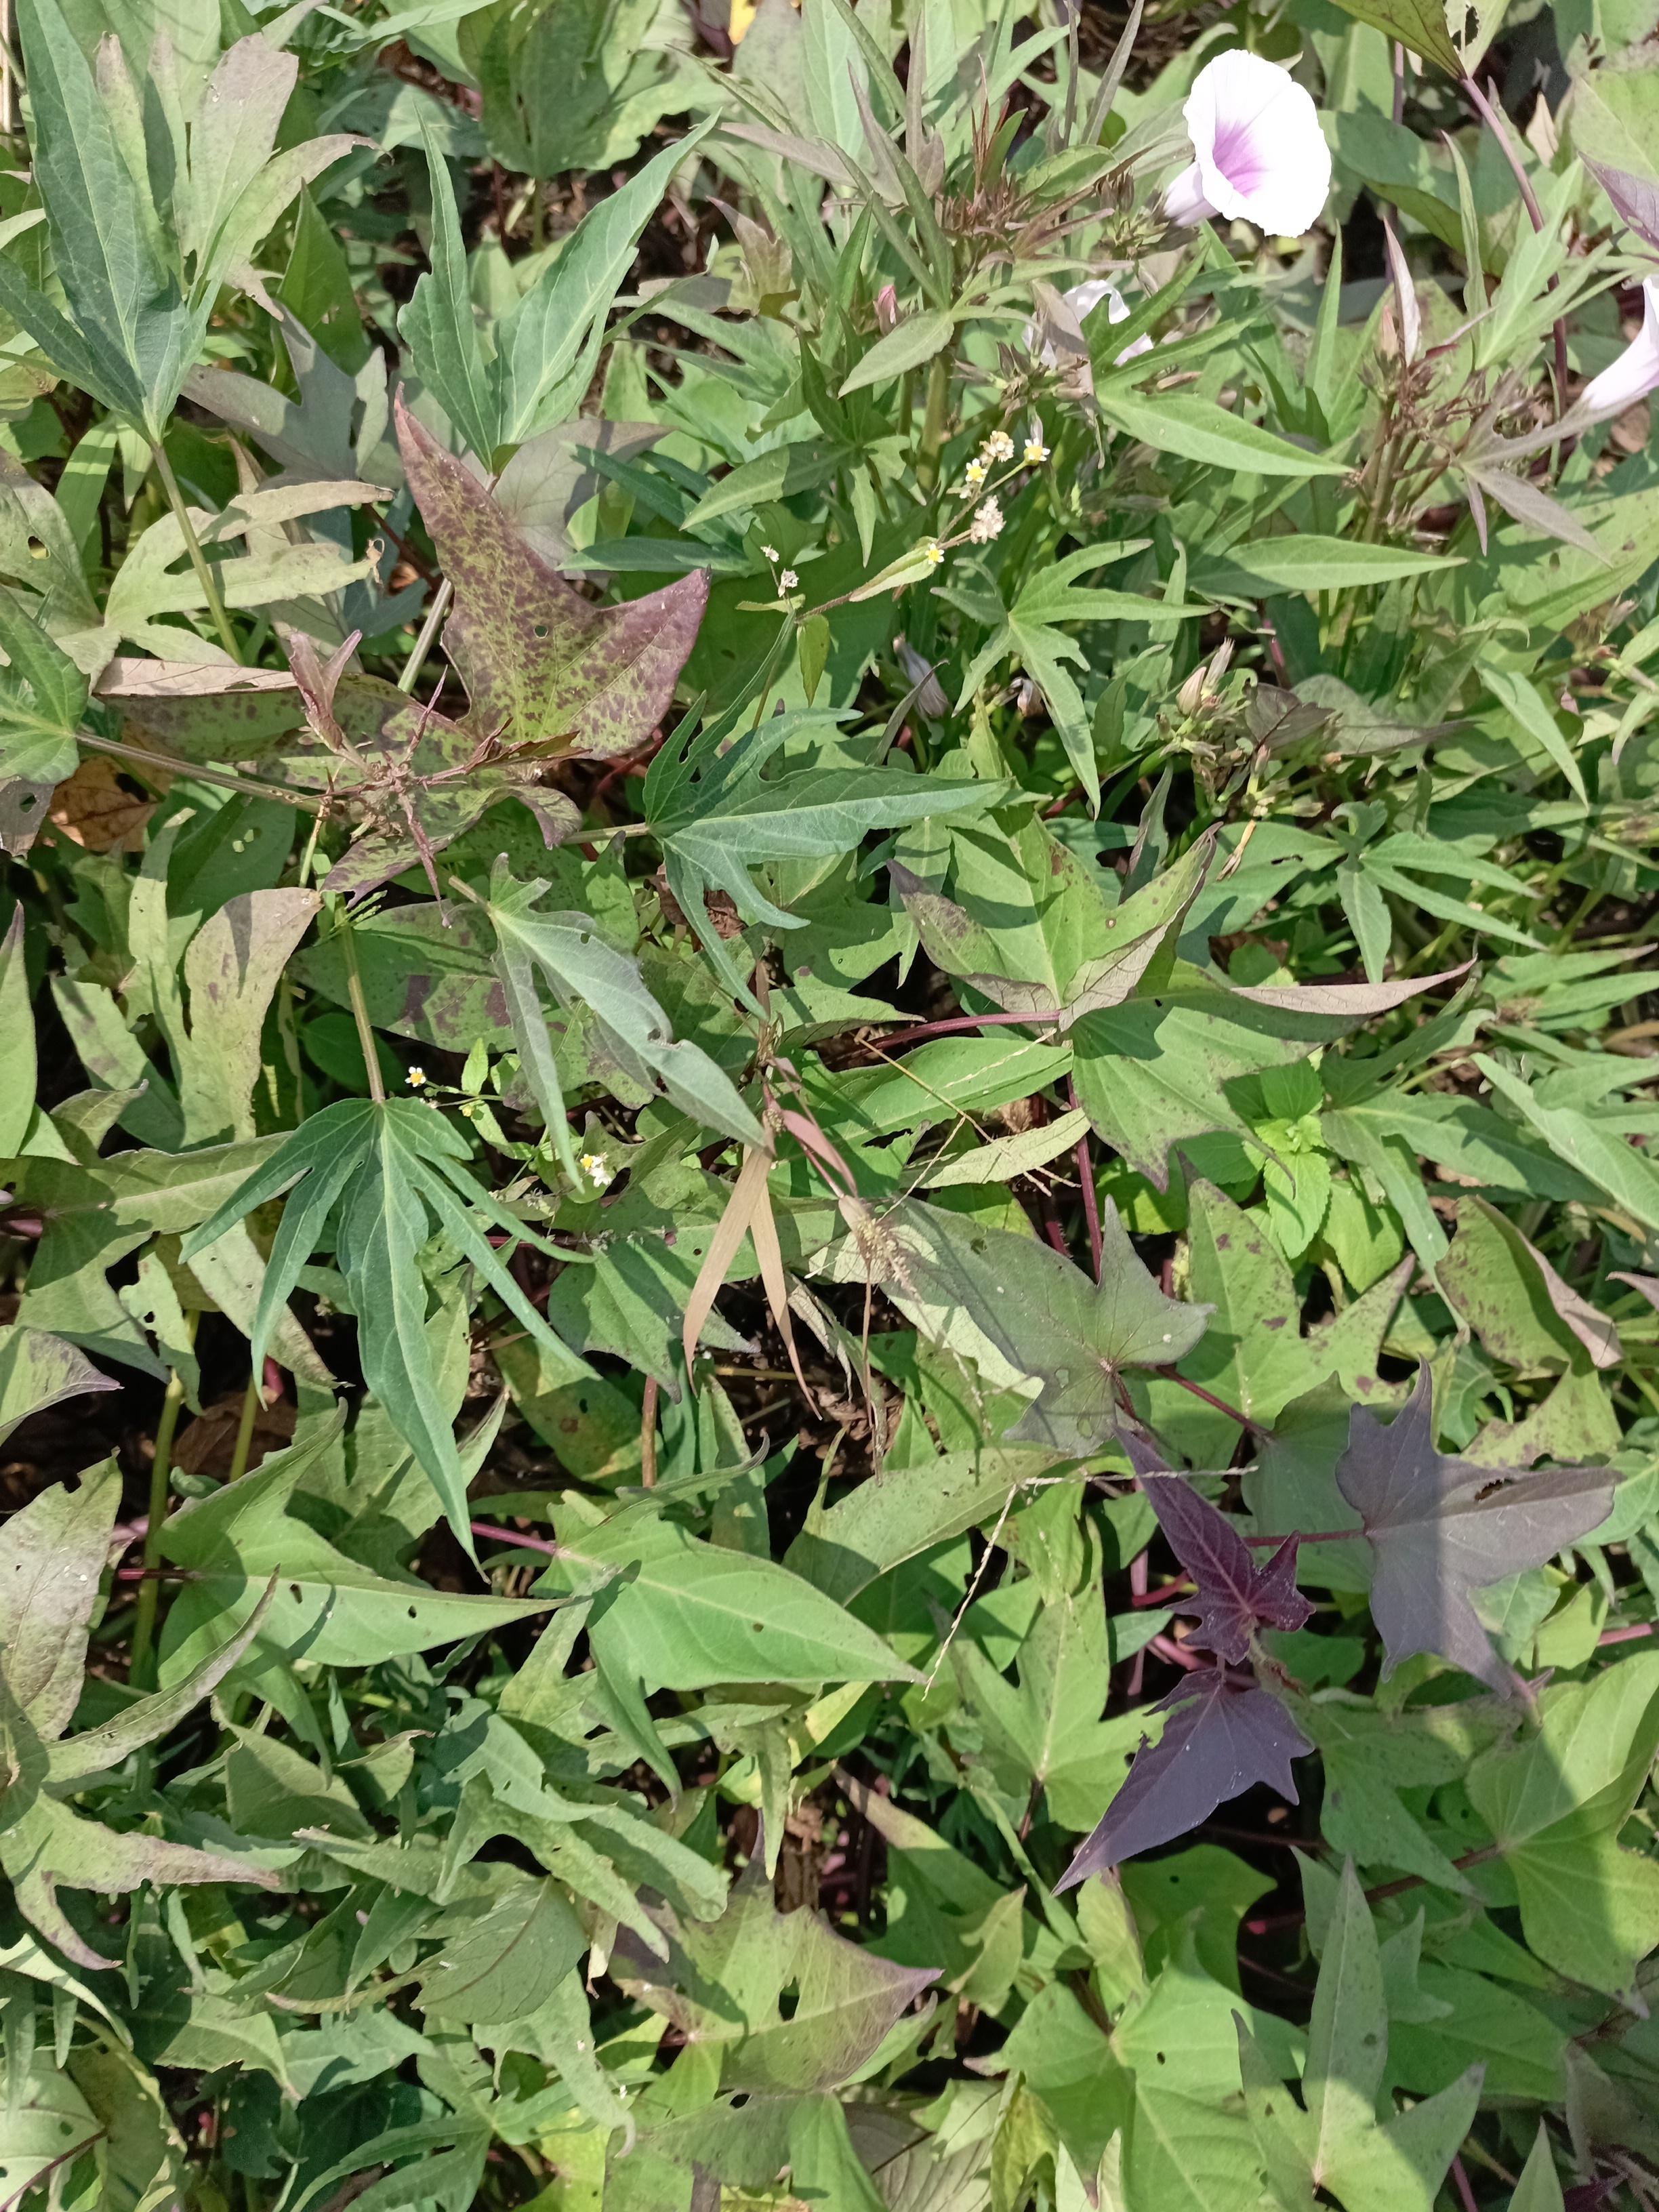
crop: sweet potato
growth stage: flowering
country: Tanzania
